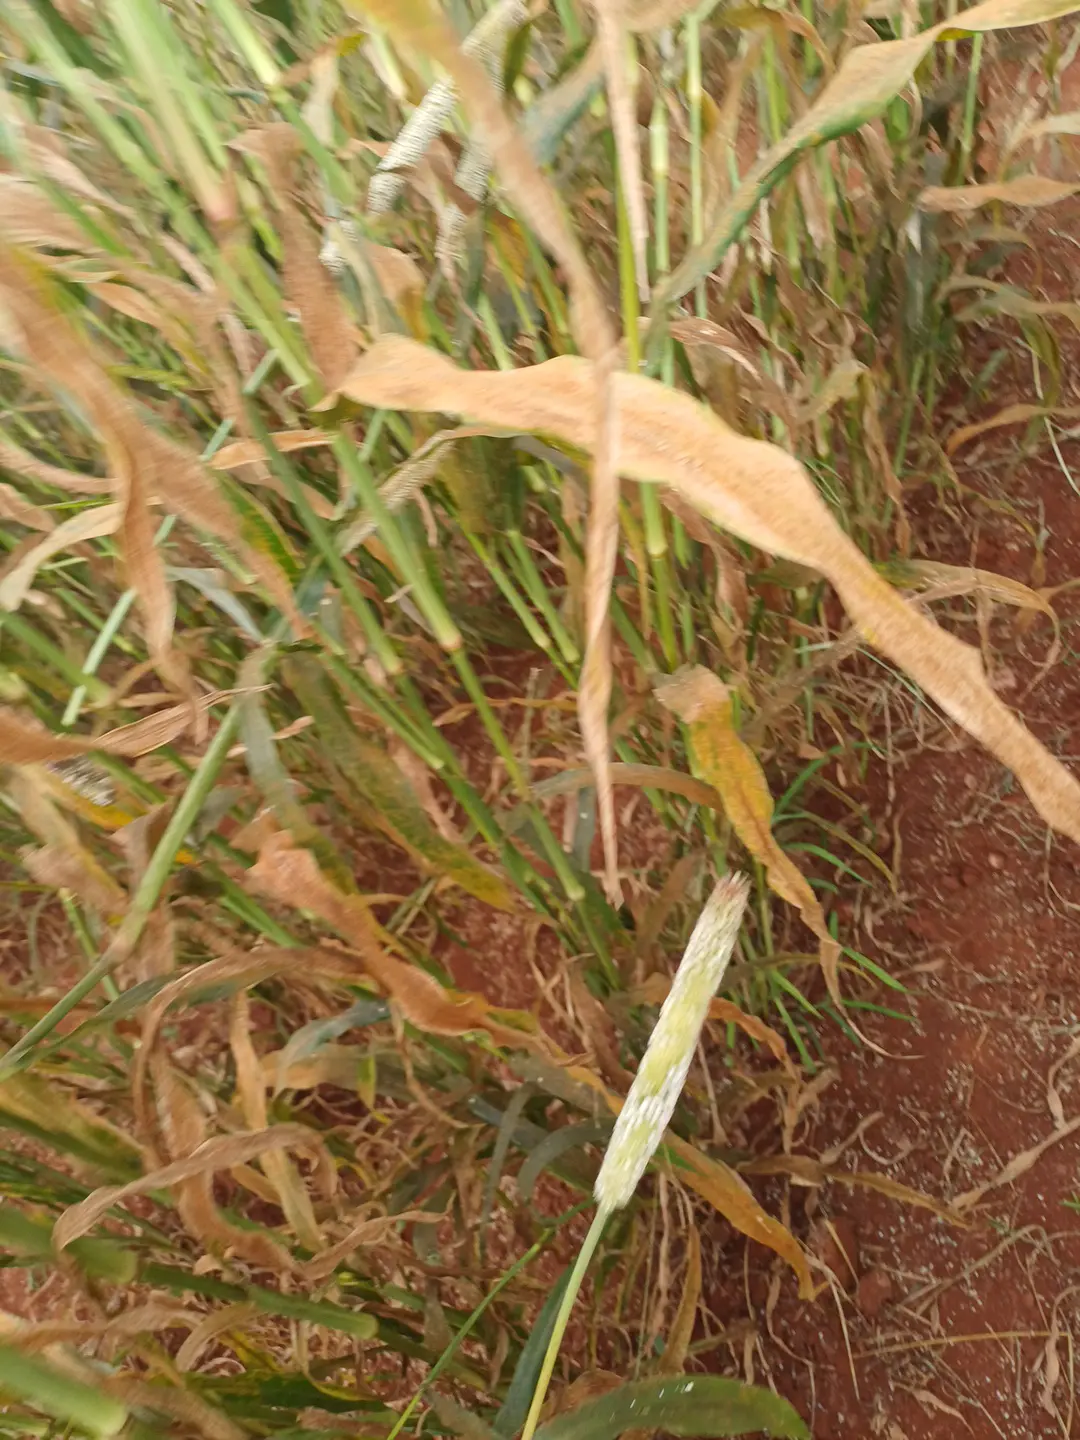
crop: pearl millet
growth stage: filling grain
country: Kenya
